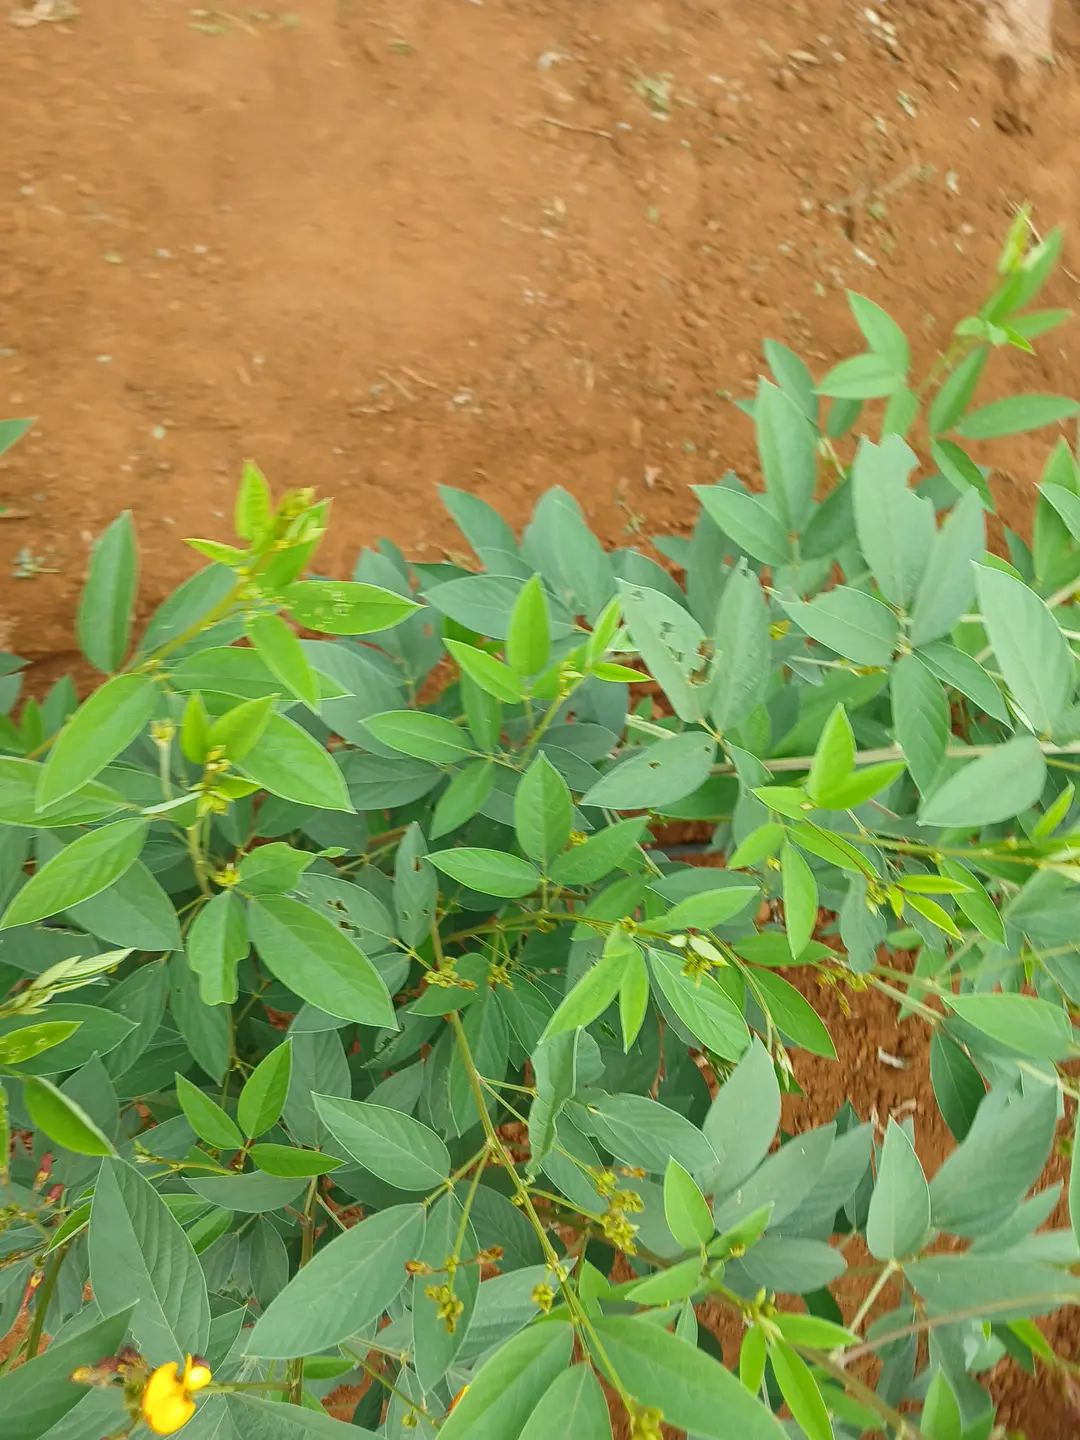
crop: pigeonpea
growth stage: flowering
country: Kenya
